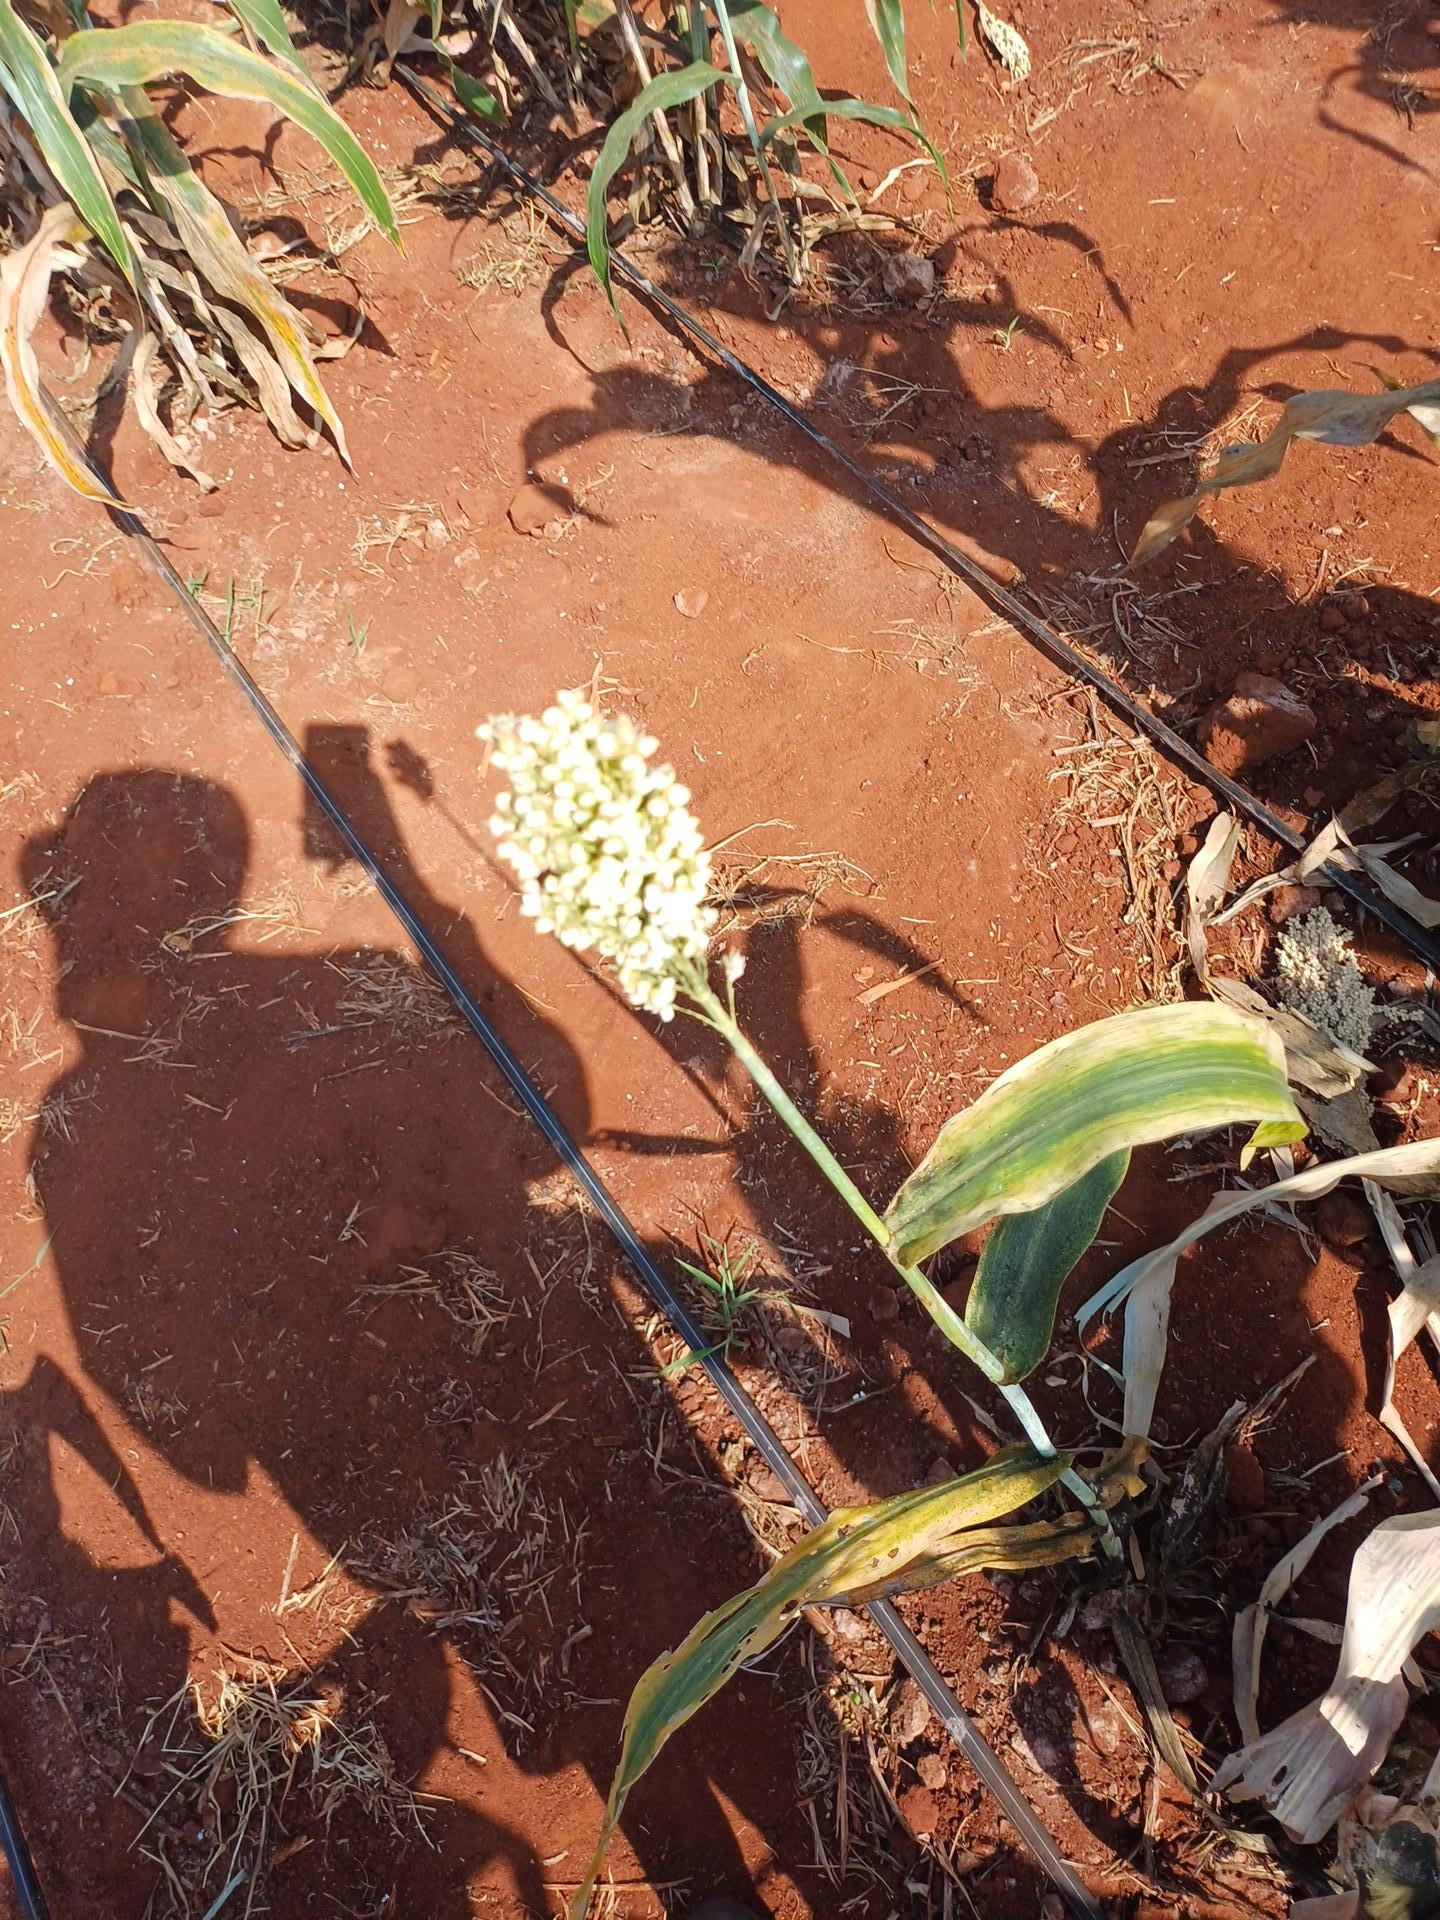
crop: sorghum
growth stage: maturity
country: Kenya
